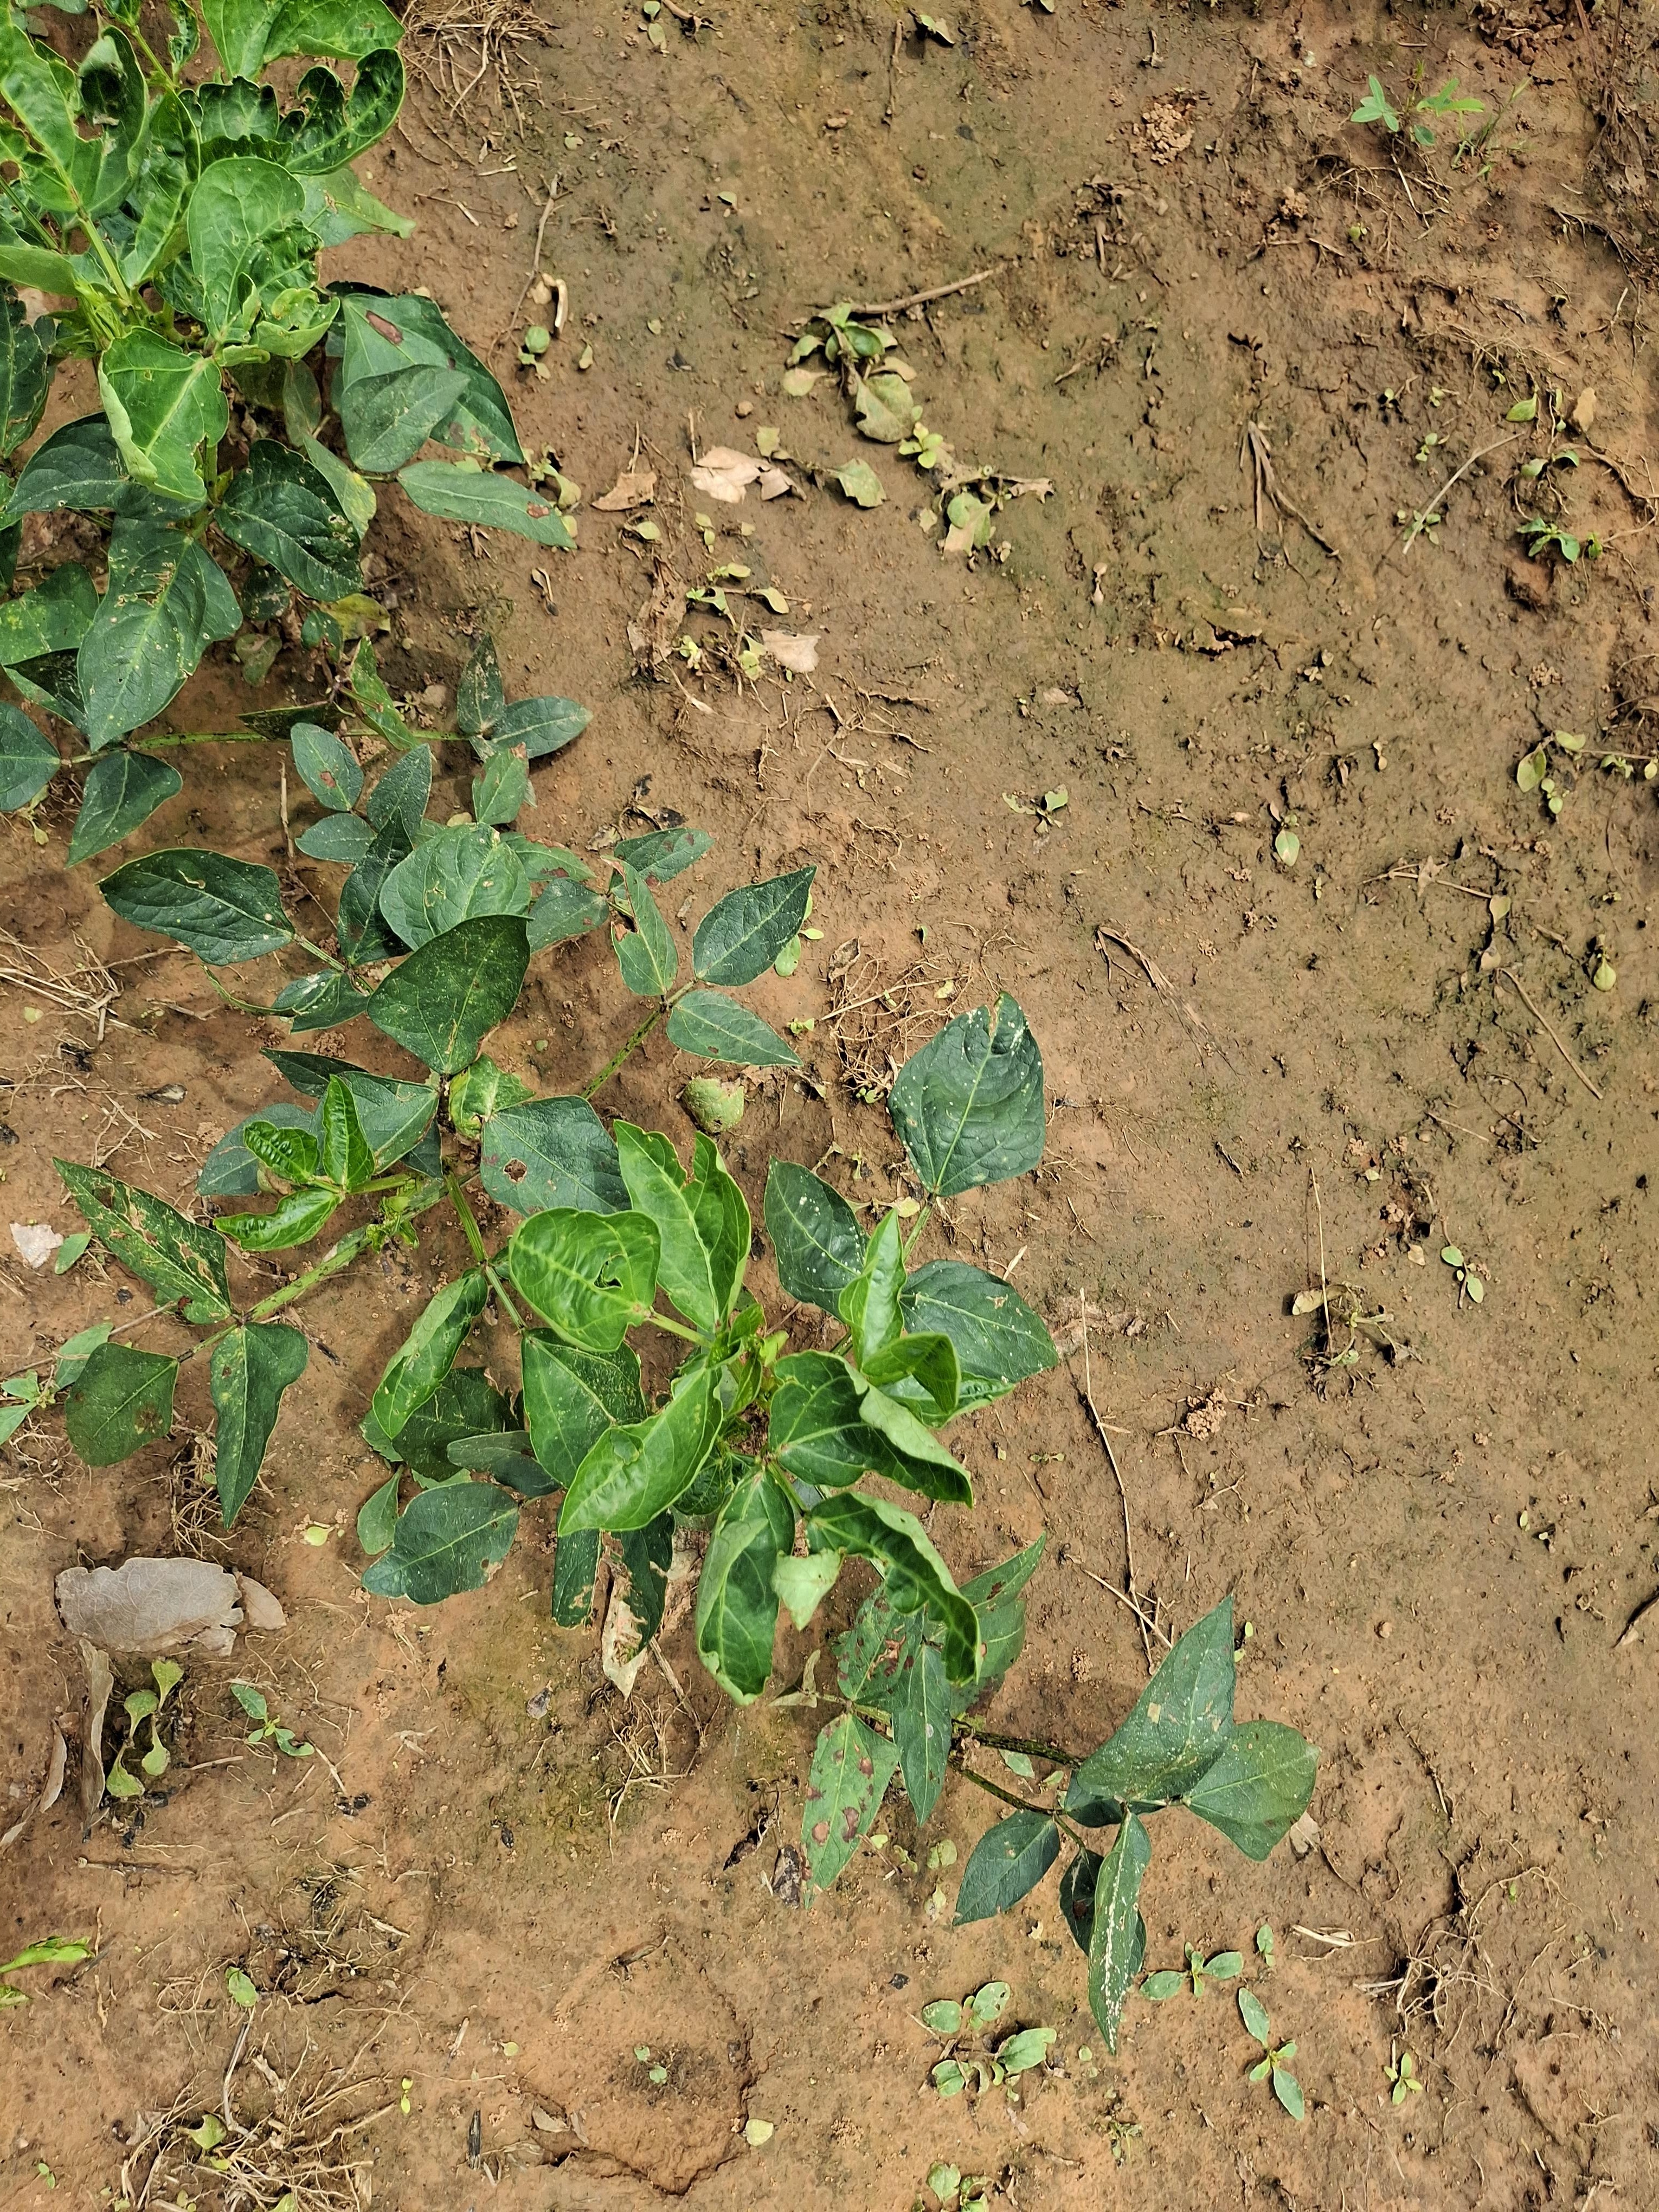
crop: cowpea
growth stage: vegetative
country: Nigeria
